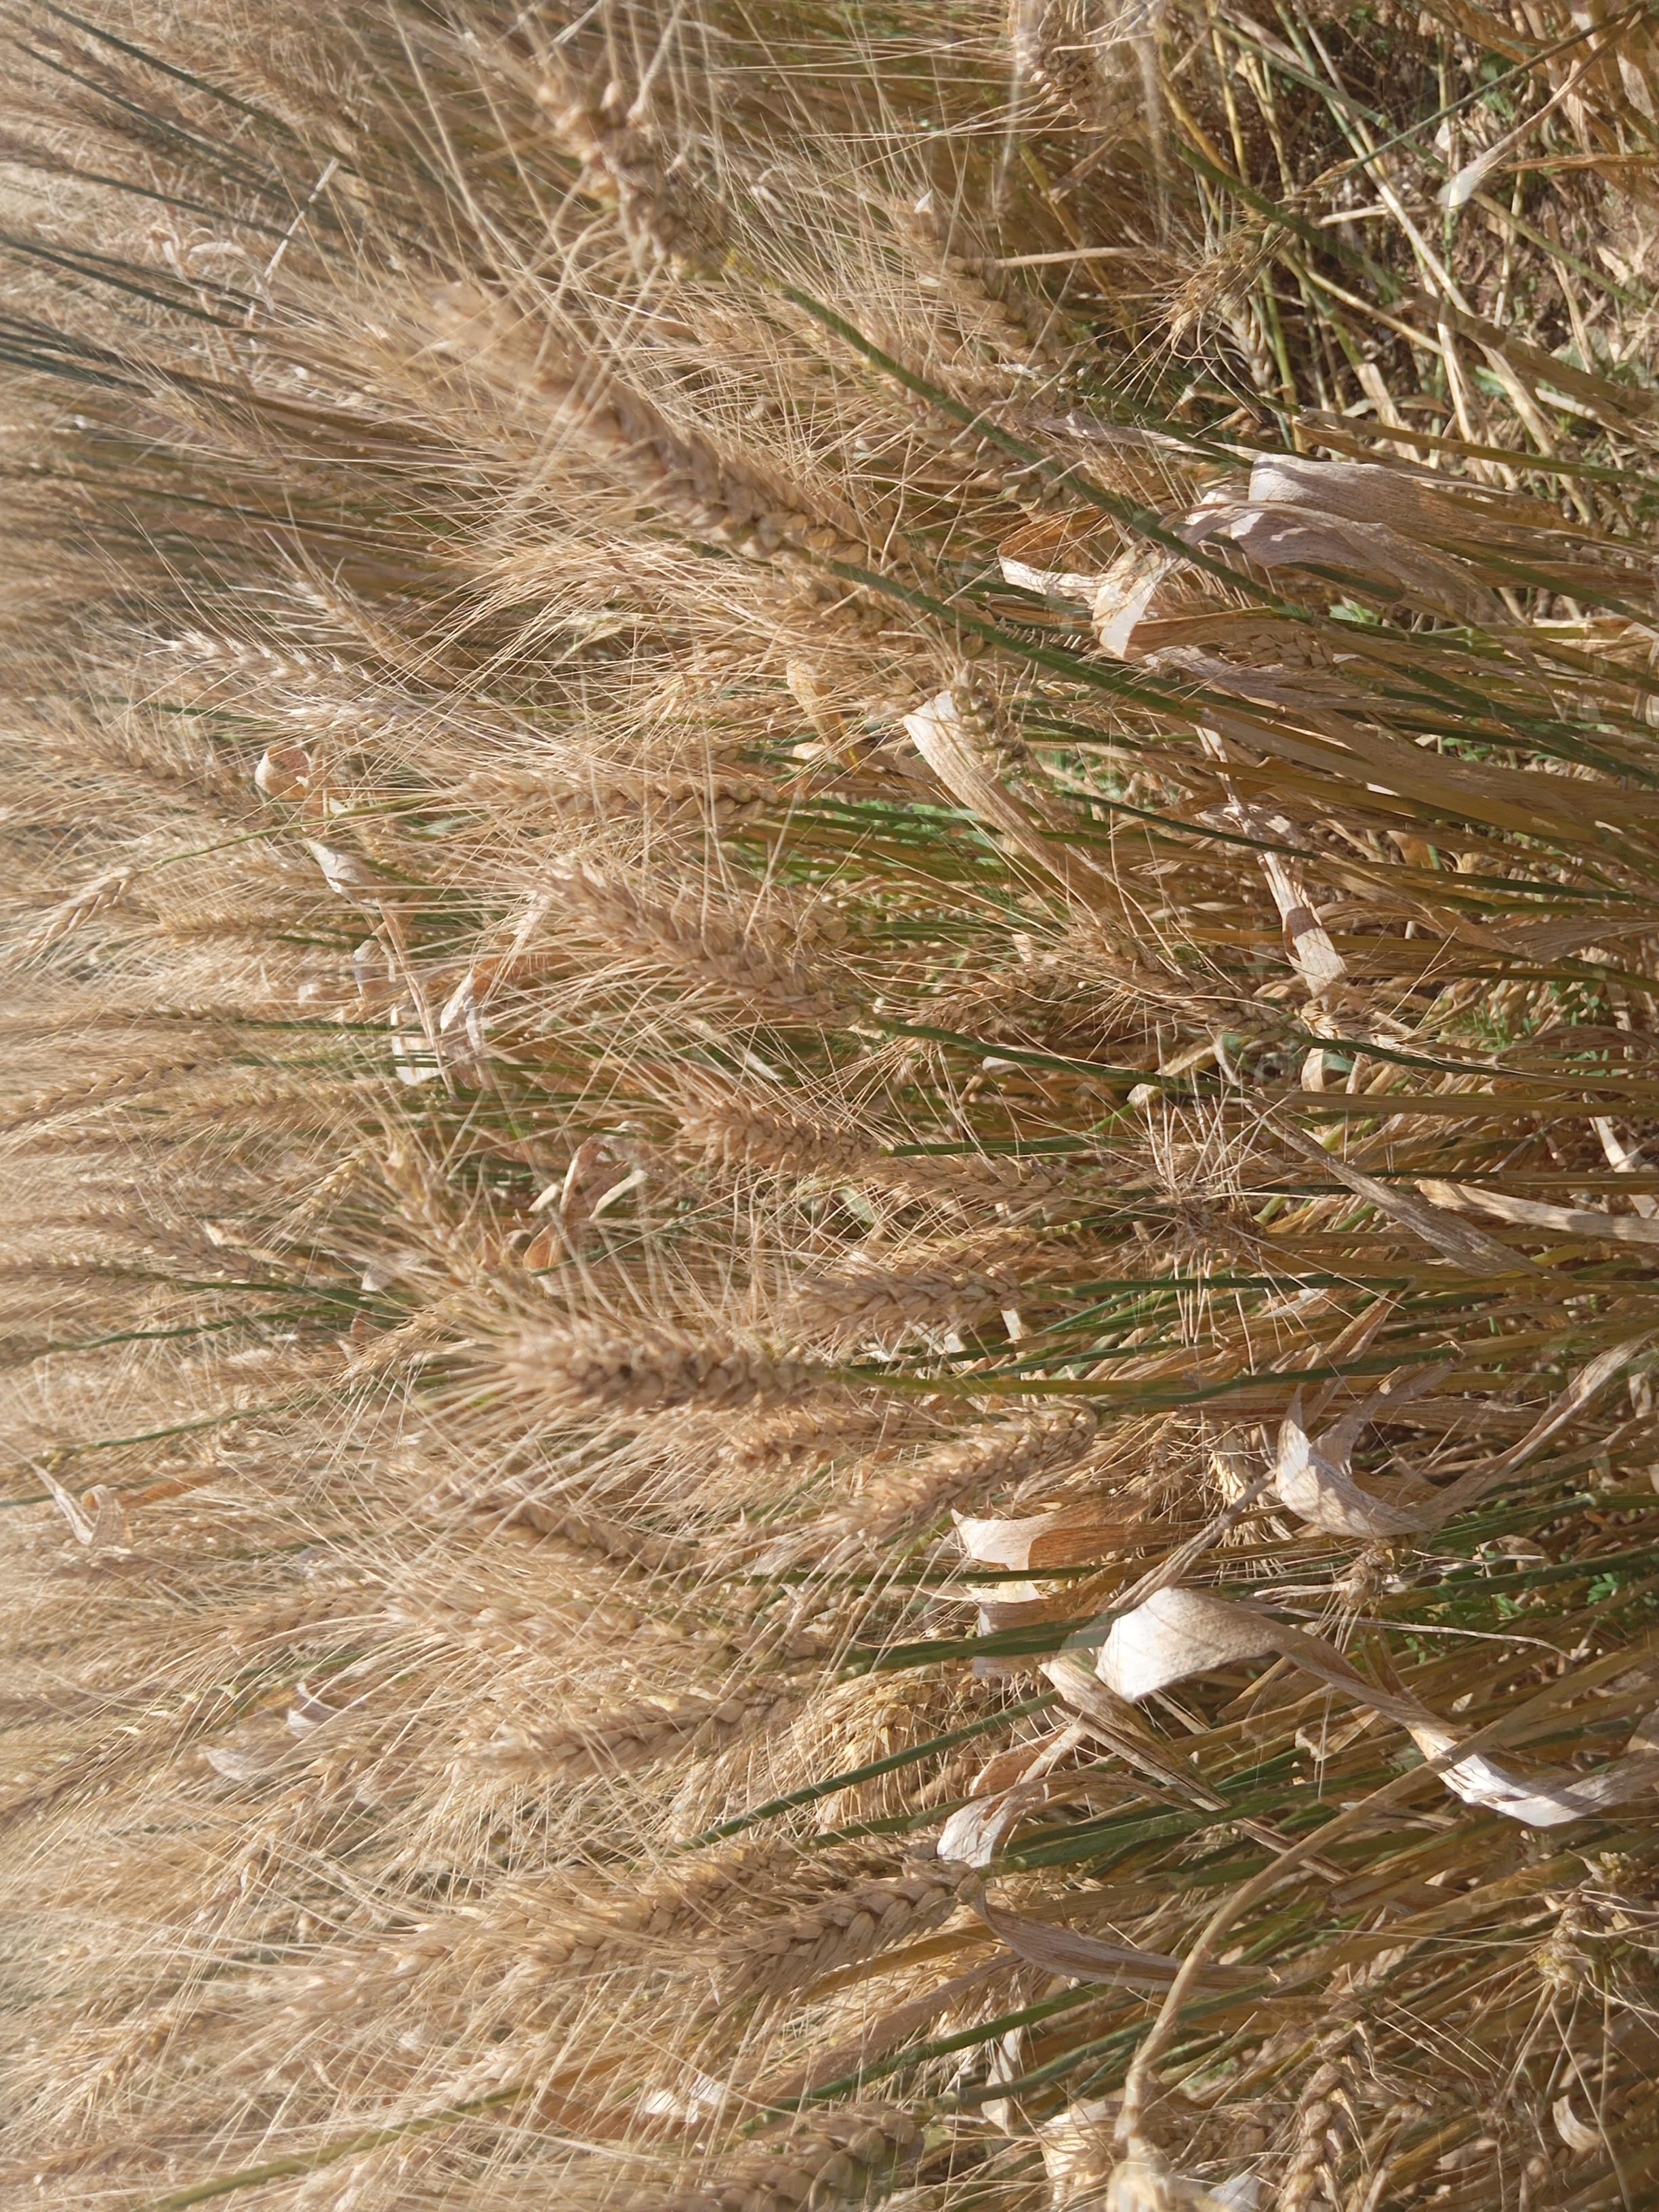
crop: wheat
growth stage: maturity
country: Kenya
